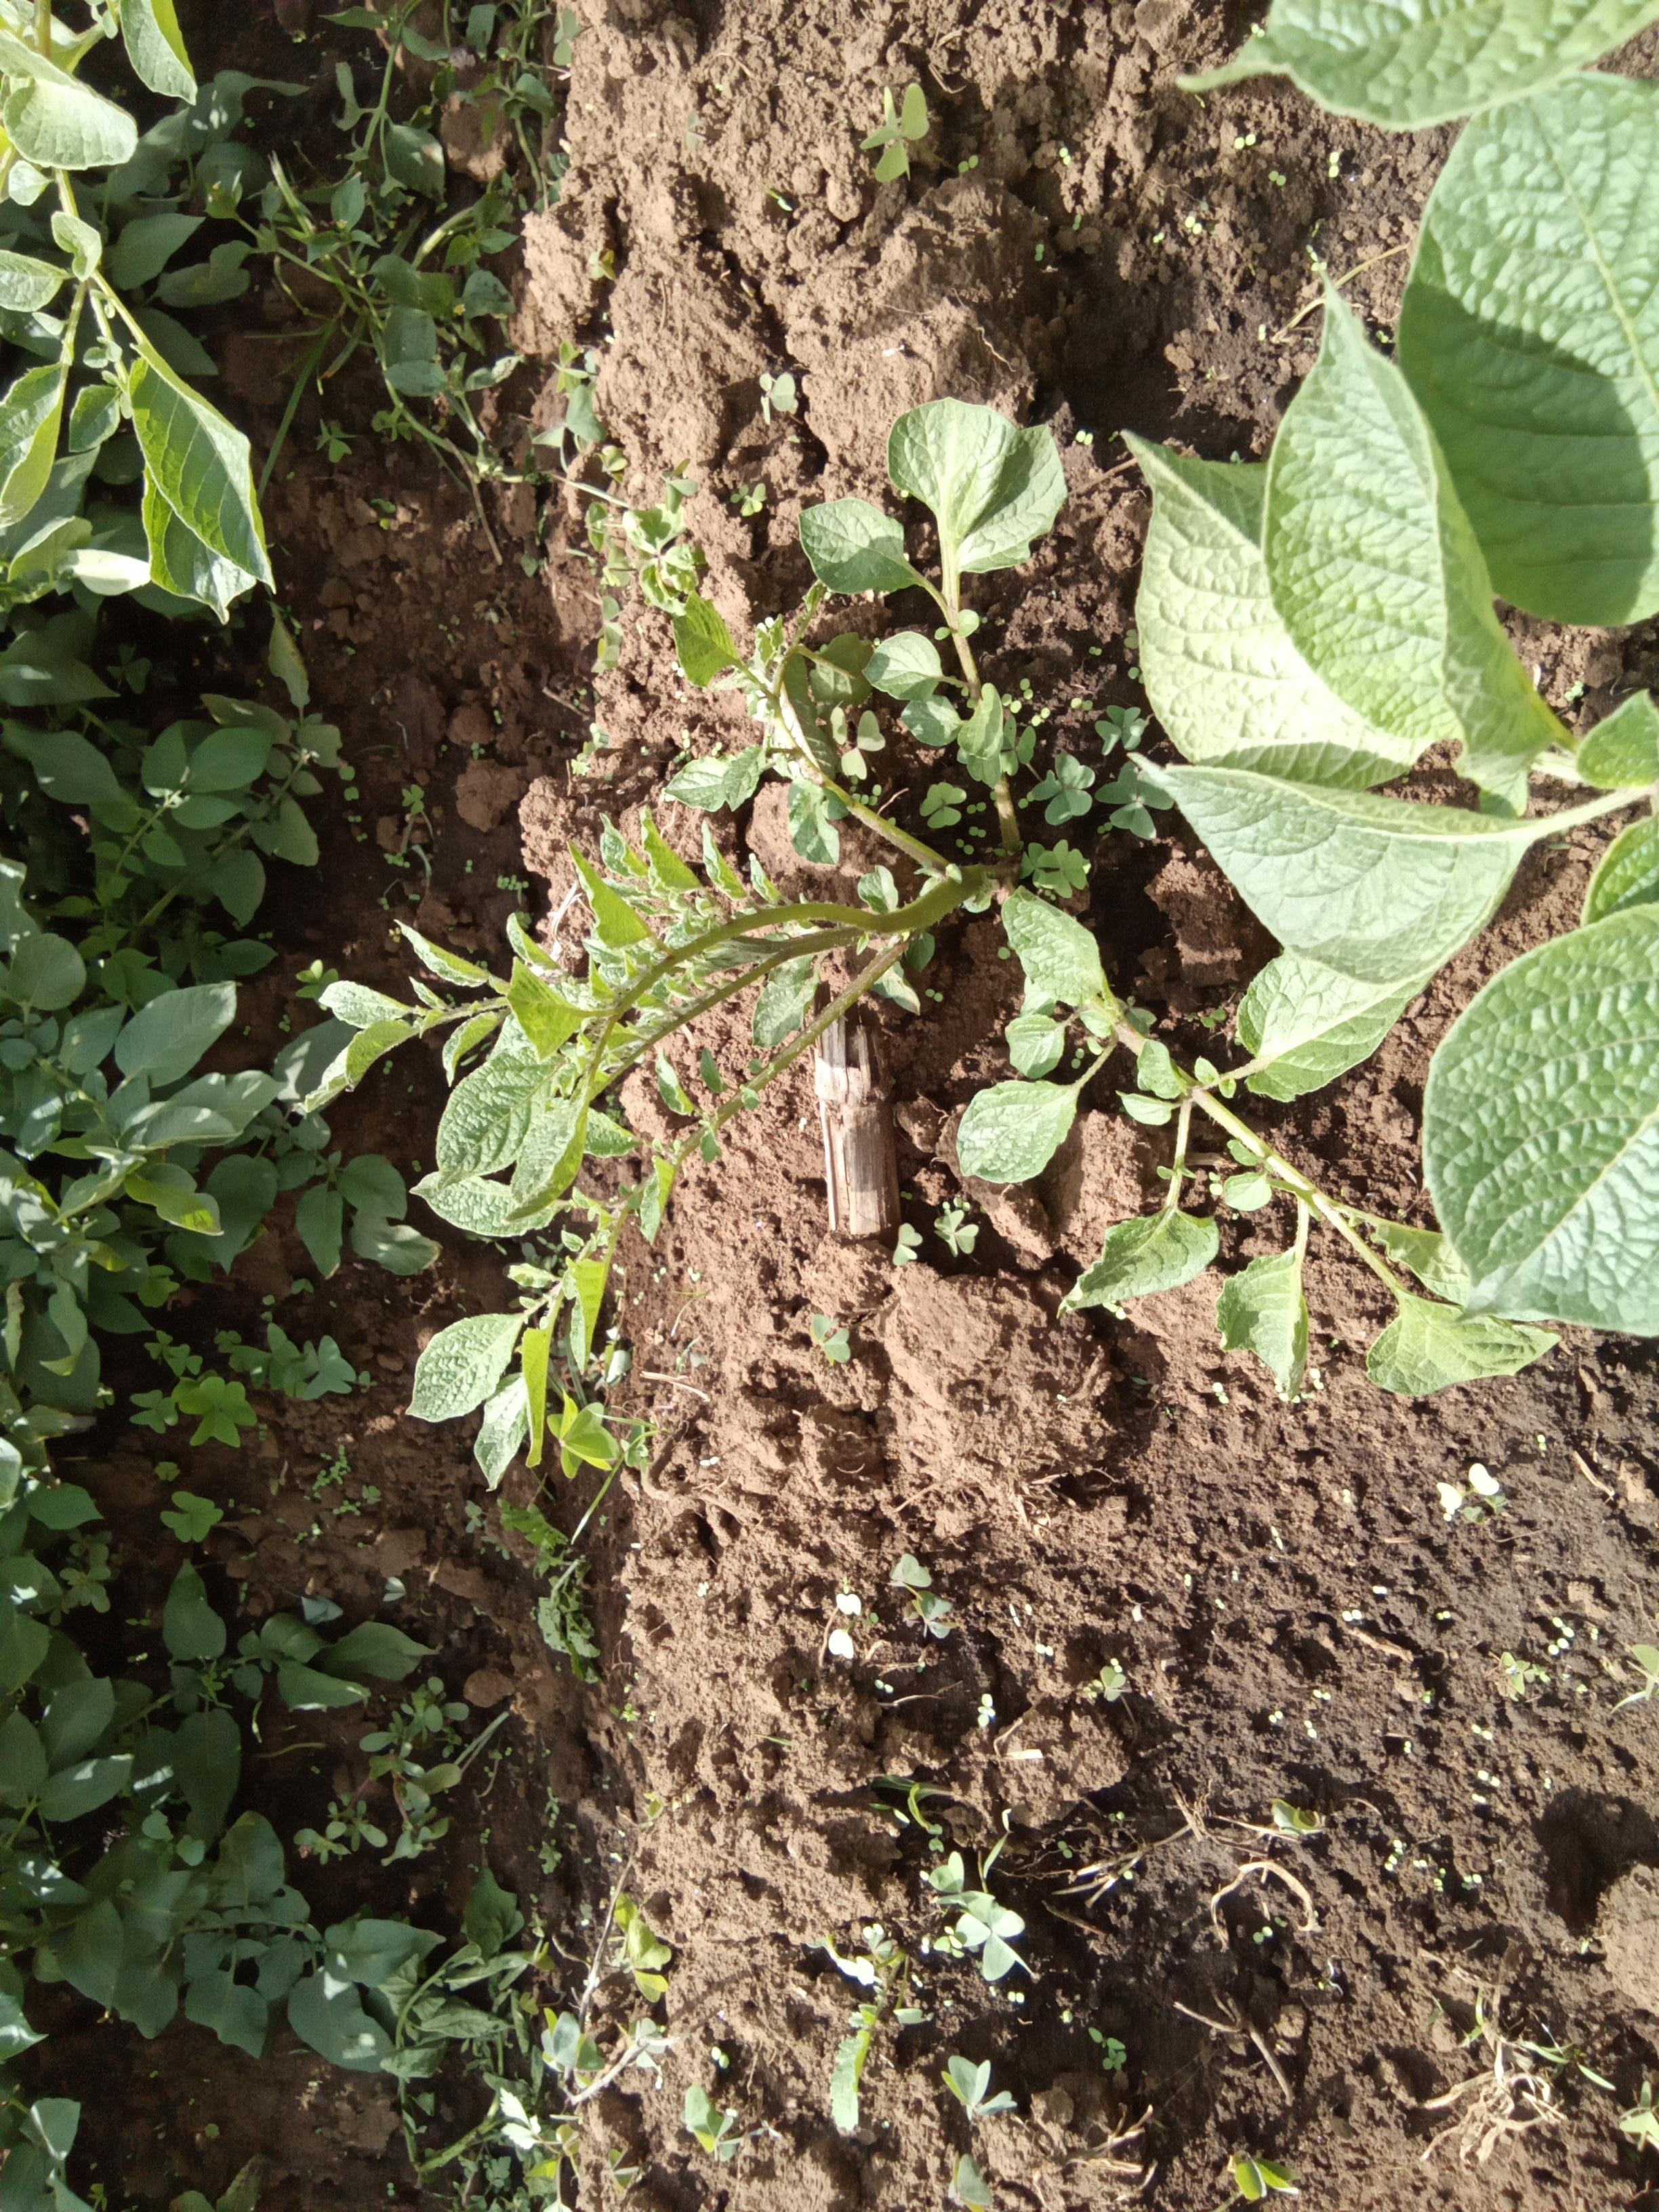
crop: potato
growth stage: vegetative
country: Kenya
